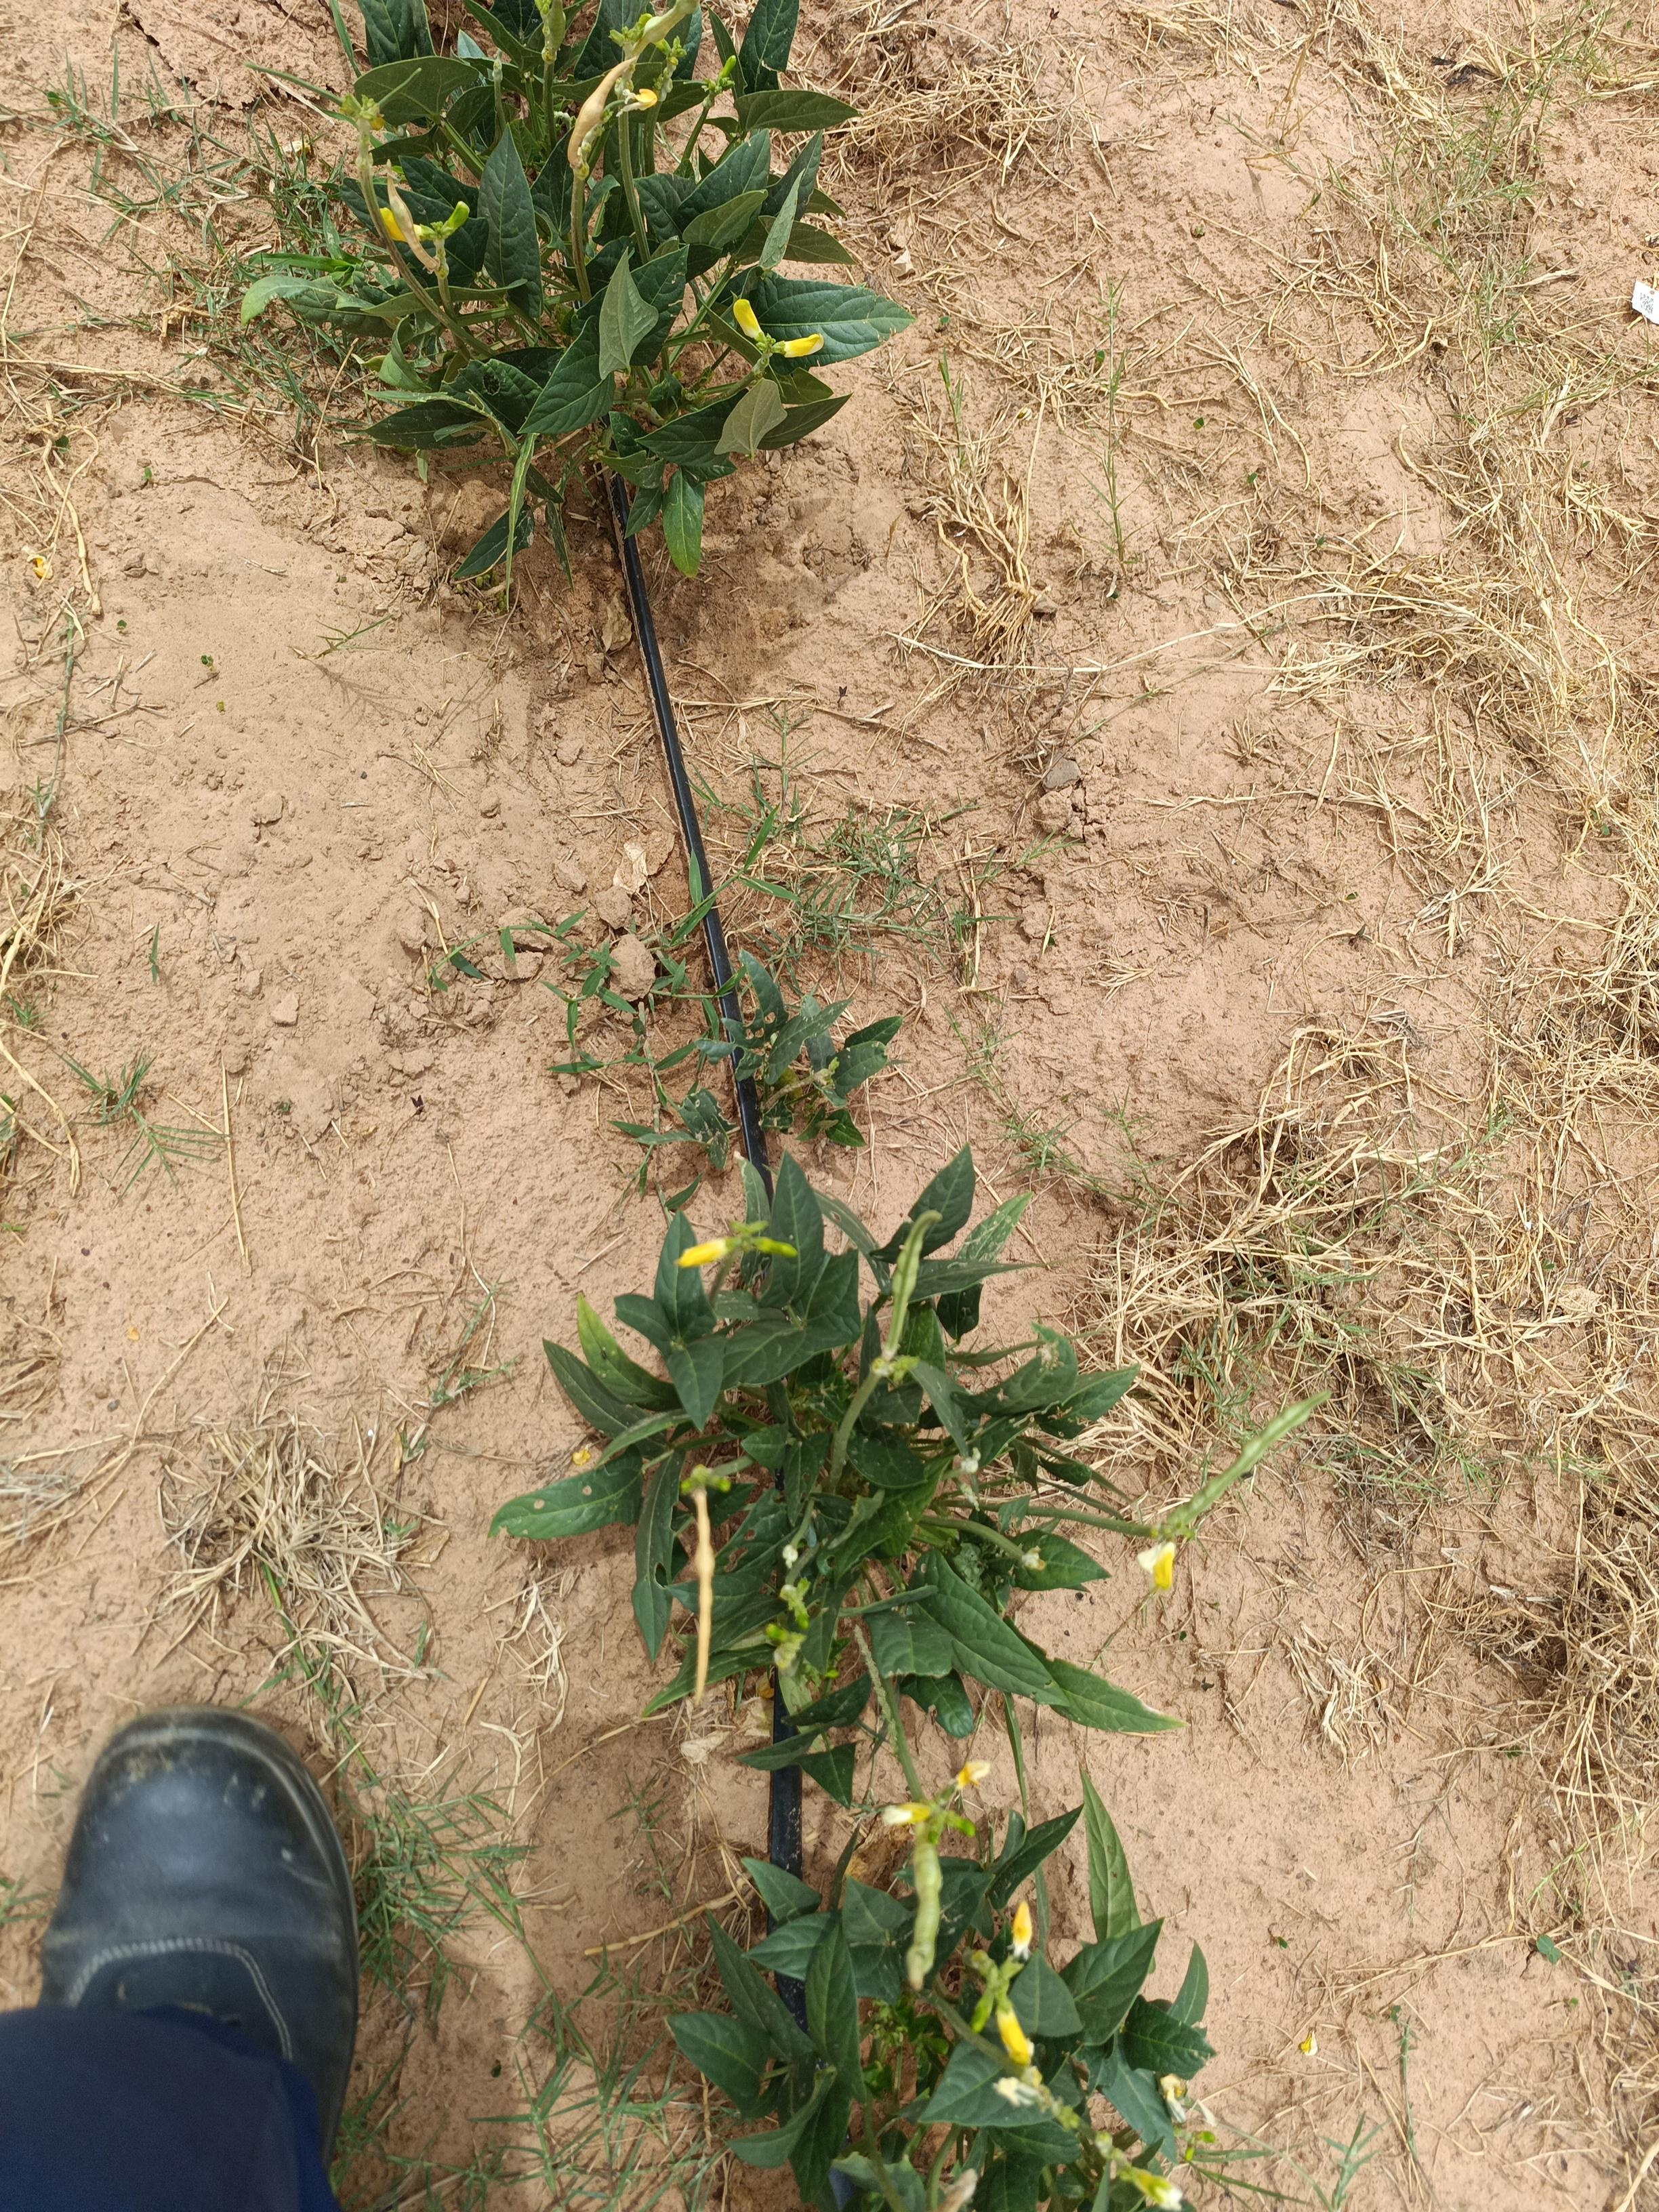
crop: cowpea
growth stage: flowering
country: Nigeria
